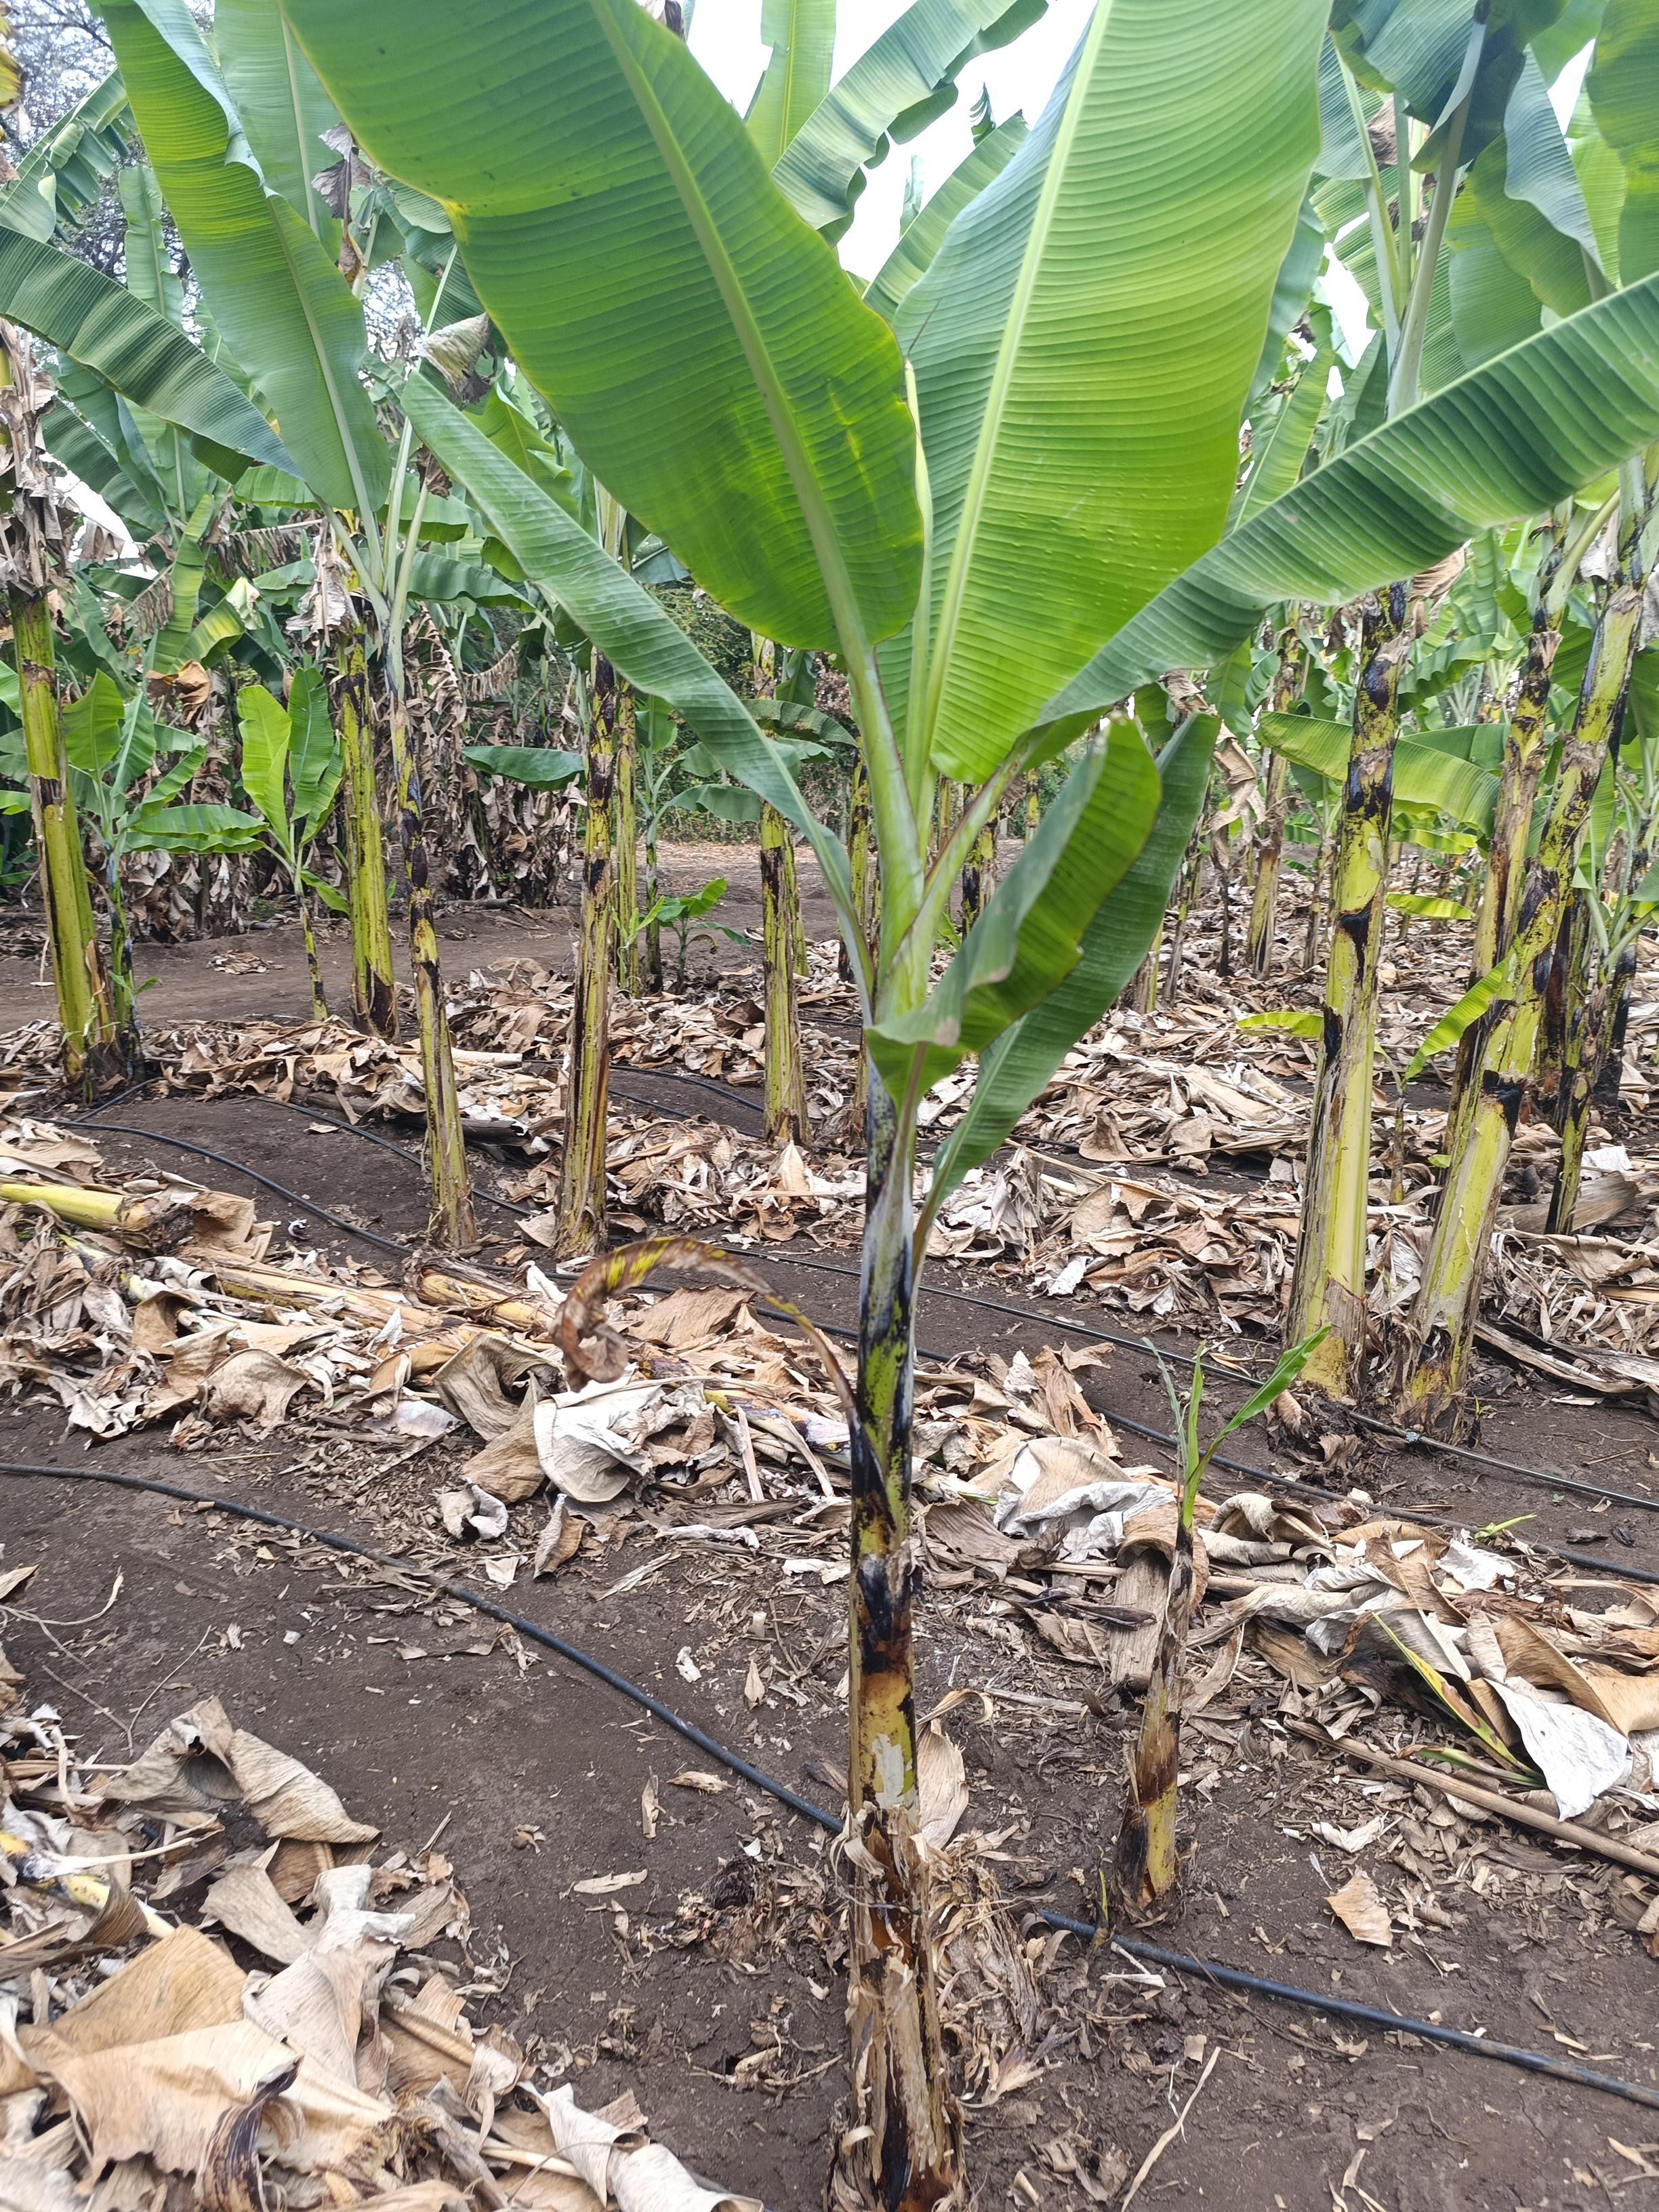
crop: banana
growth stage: vegetative
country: Tanzania
